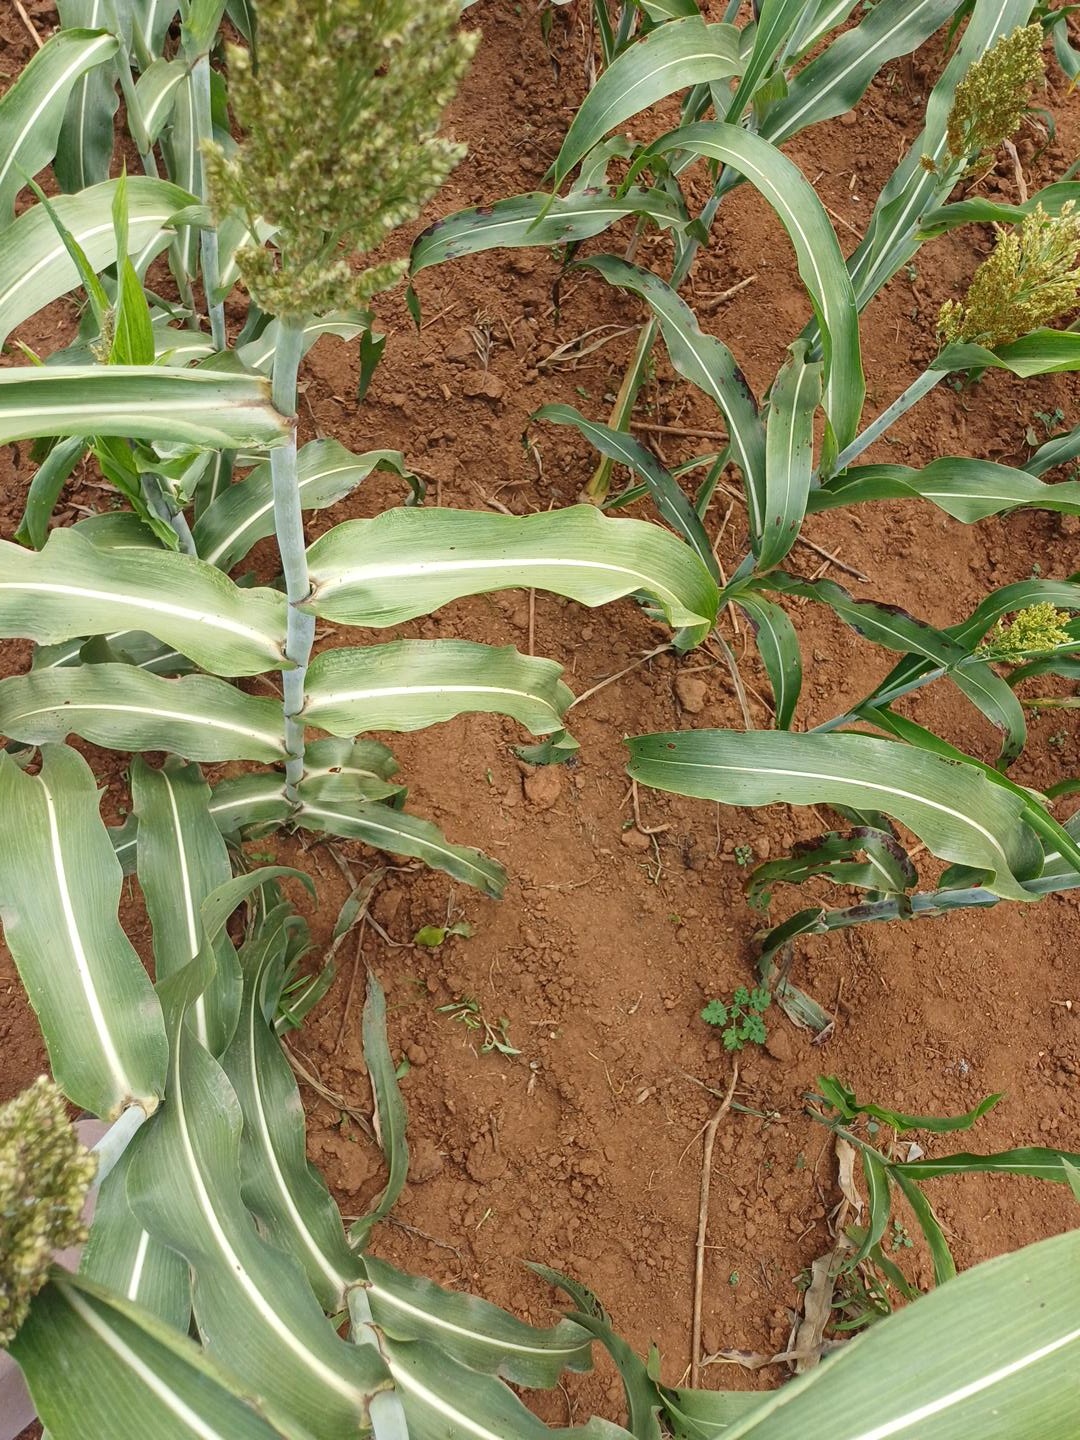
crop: sorghum
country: Kenya
